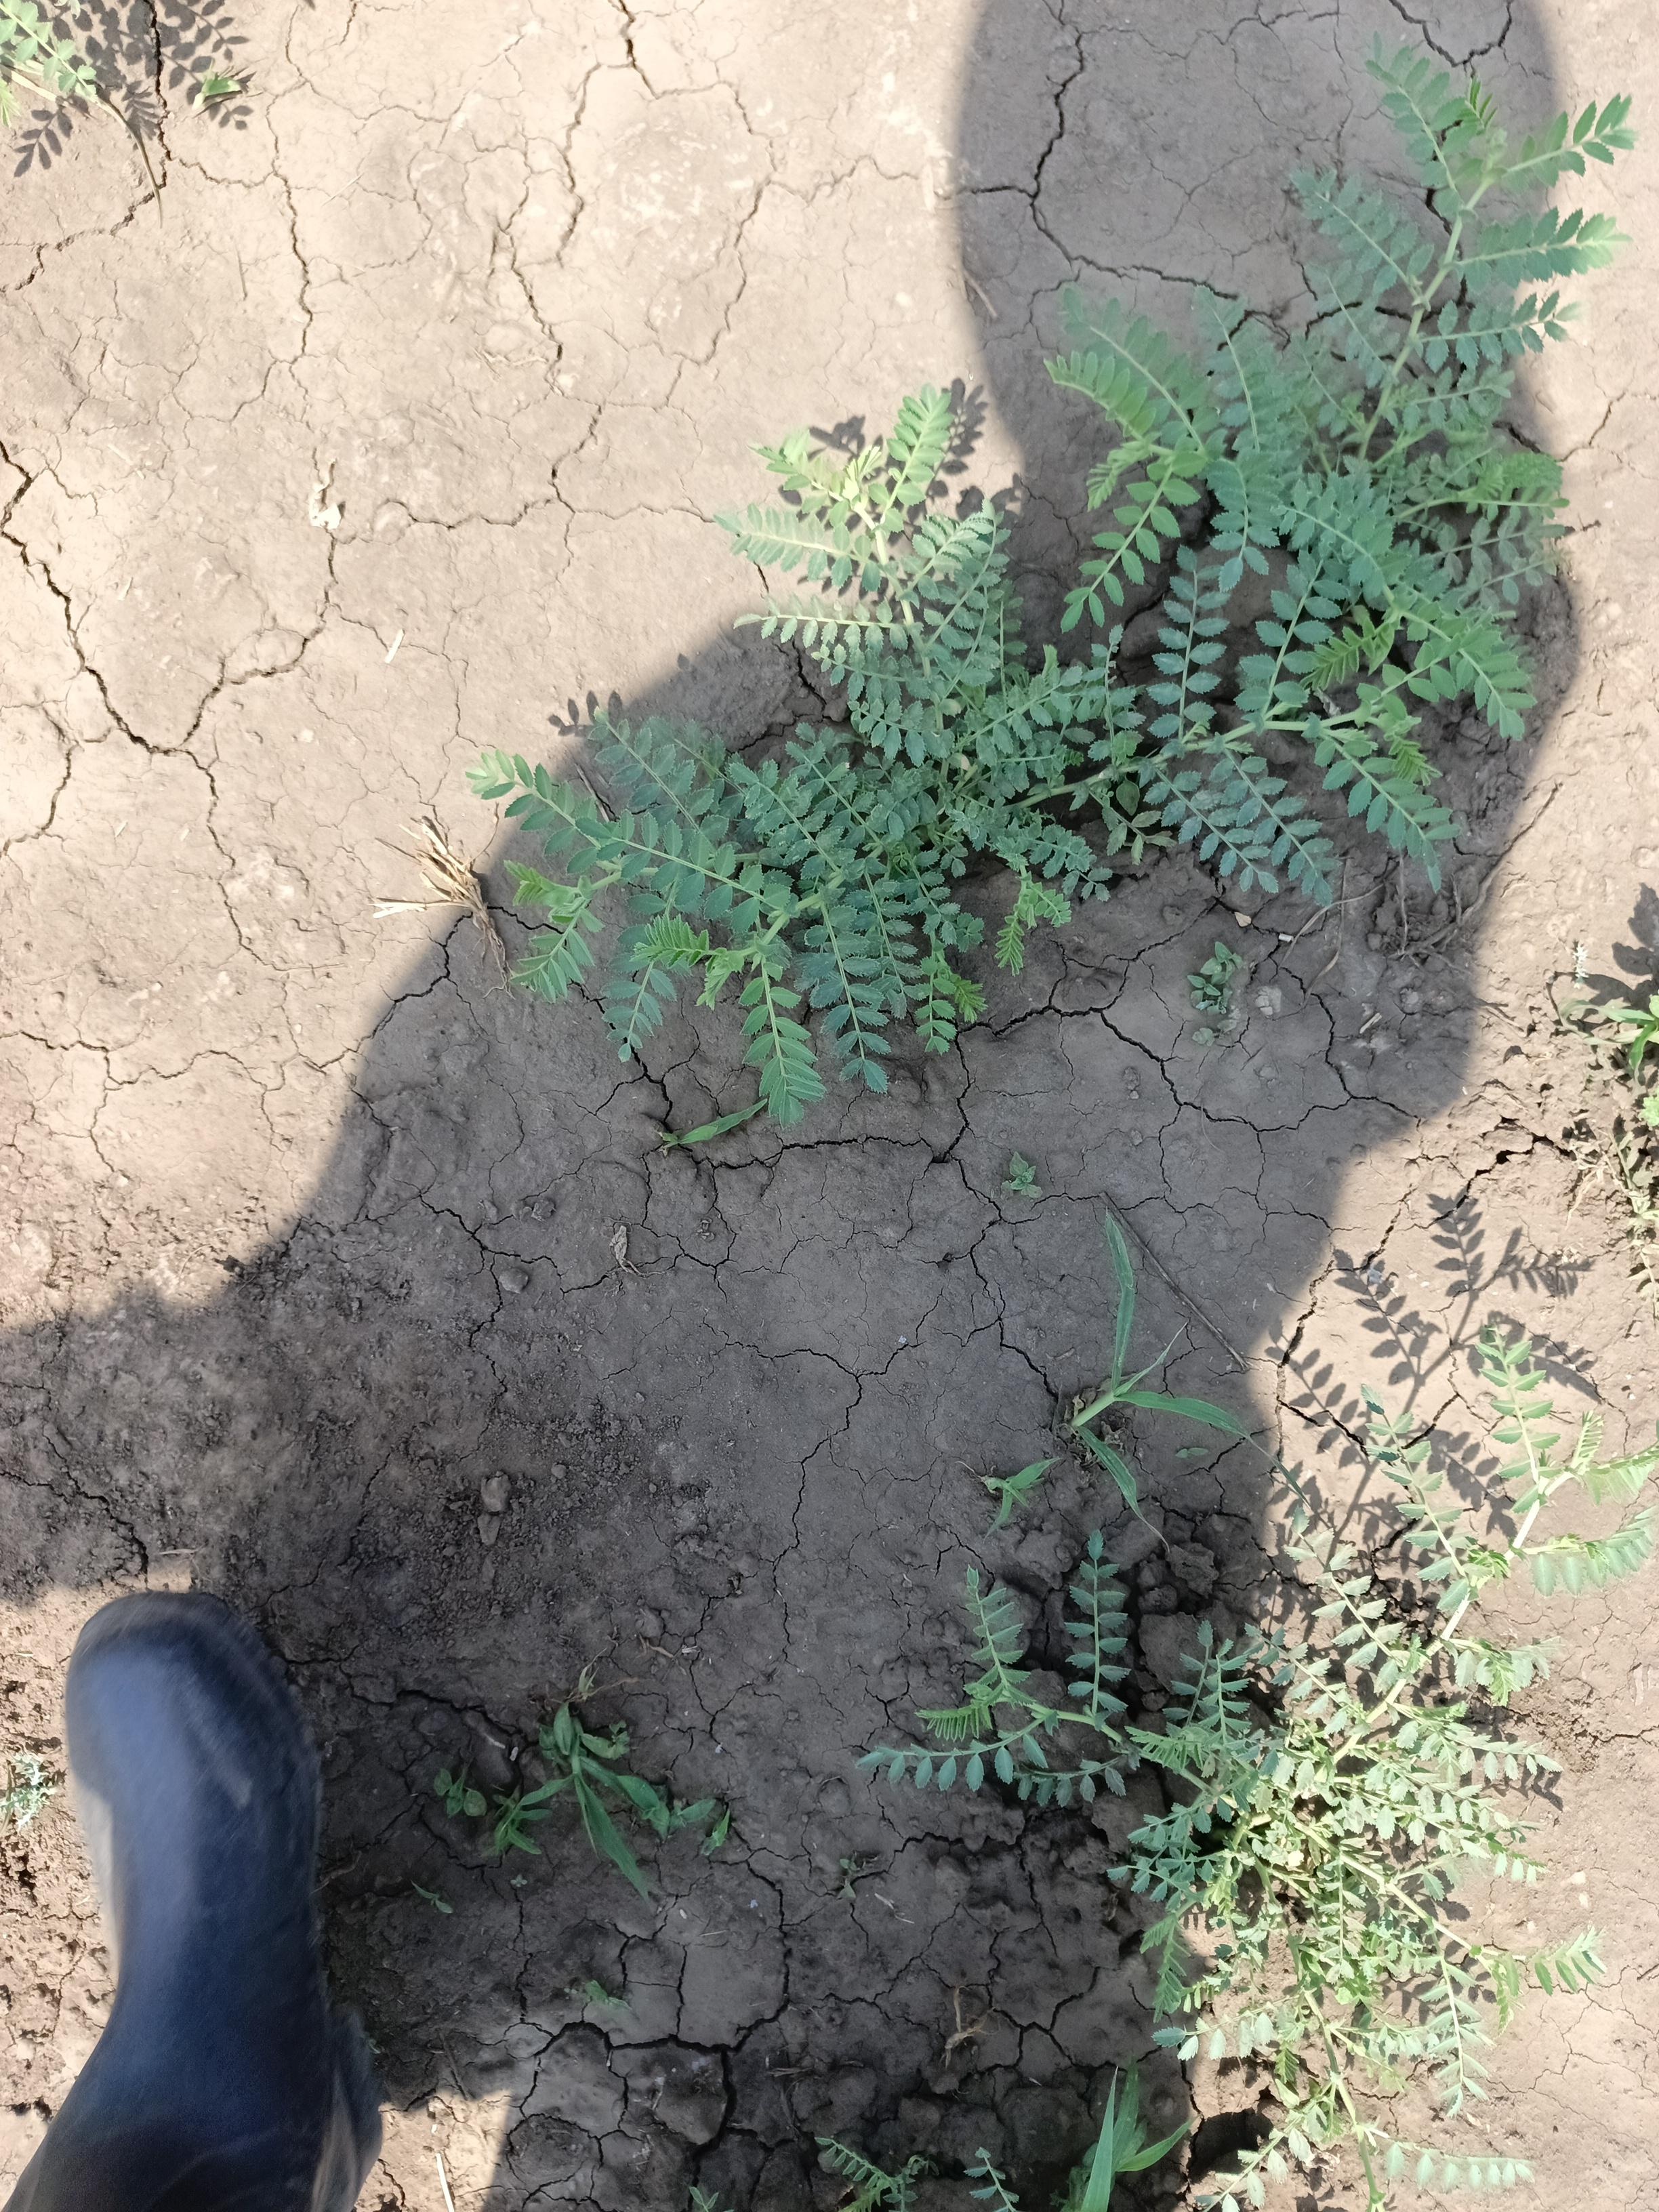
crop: chickpea
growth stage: vegetative
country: Tanzania
